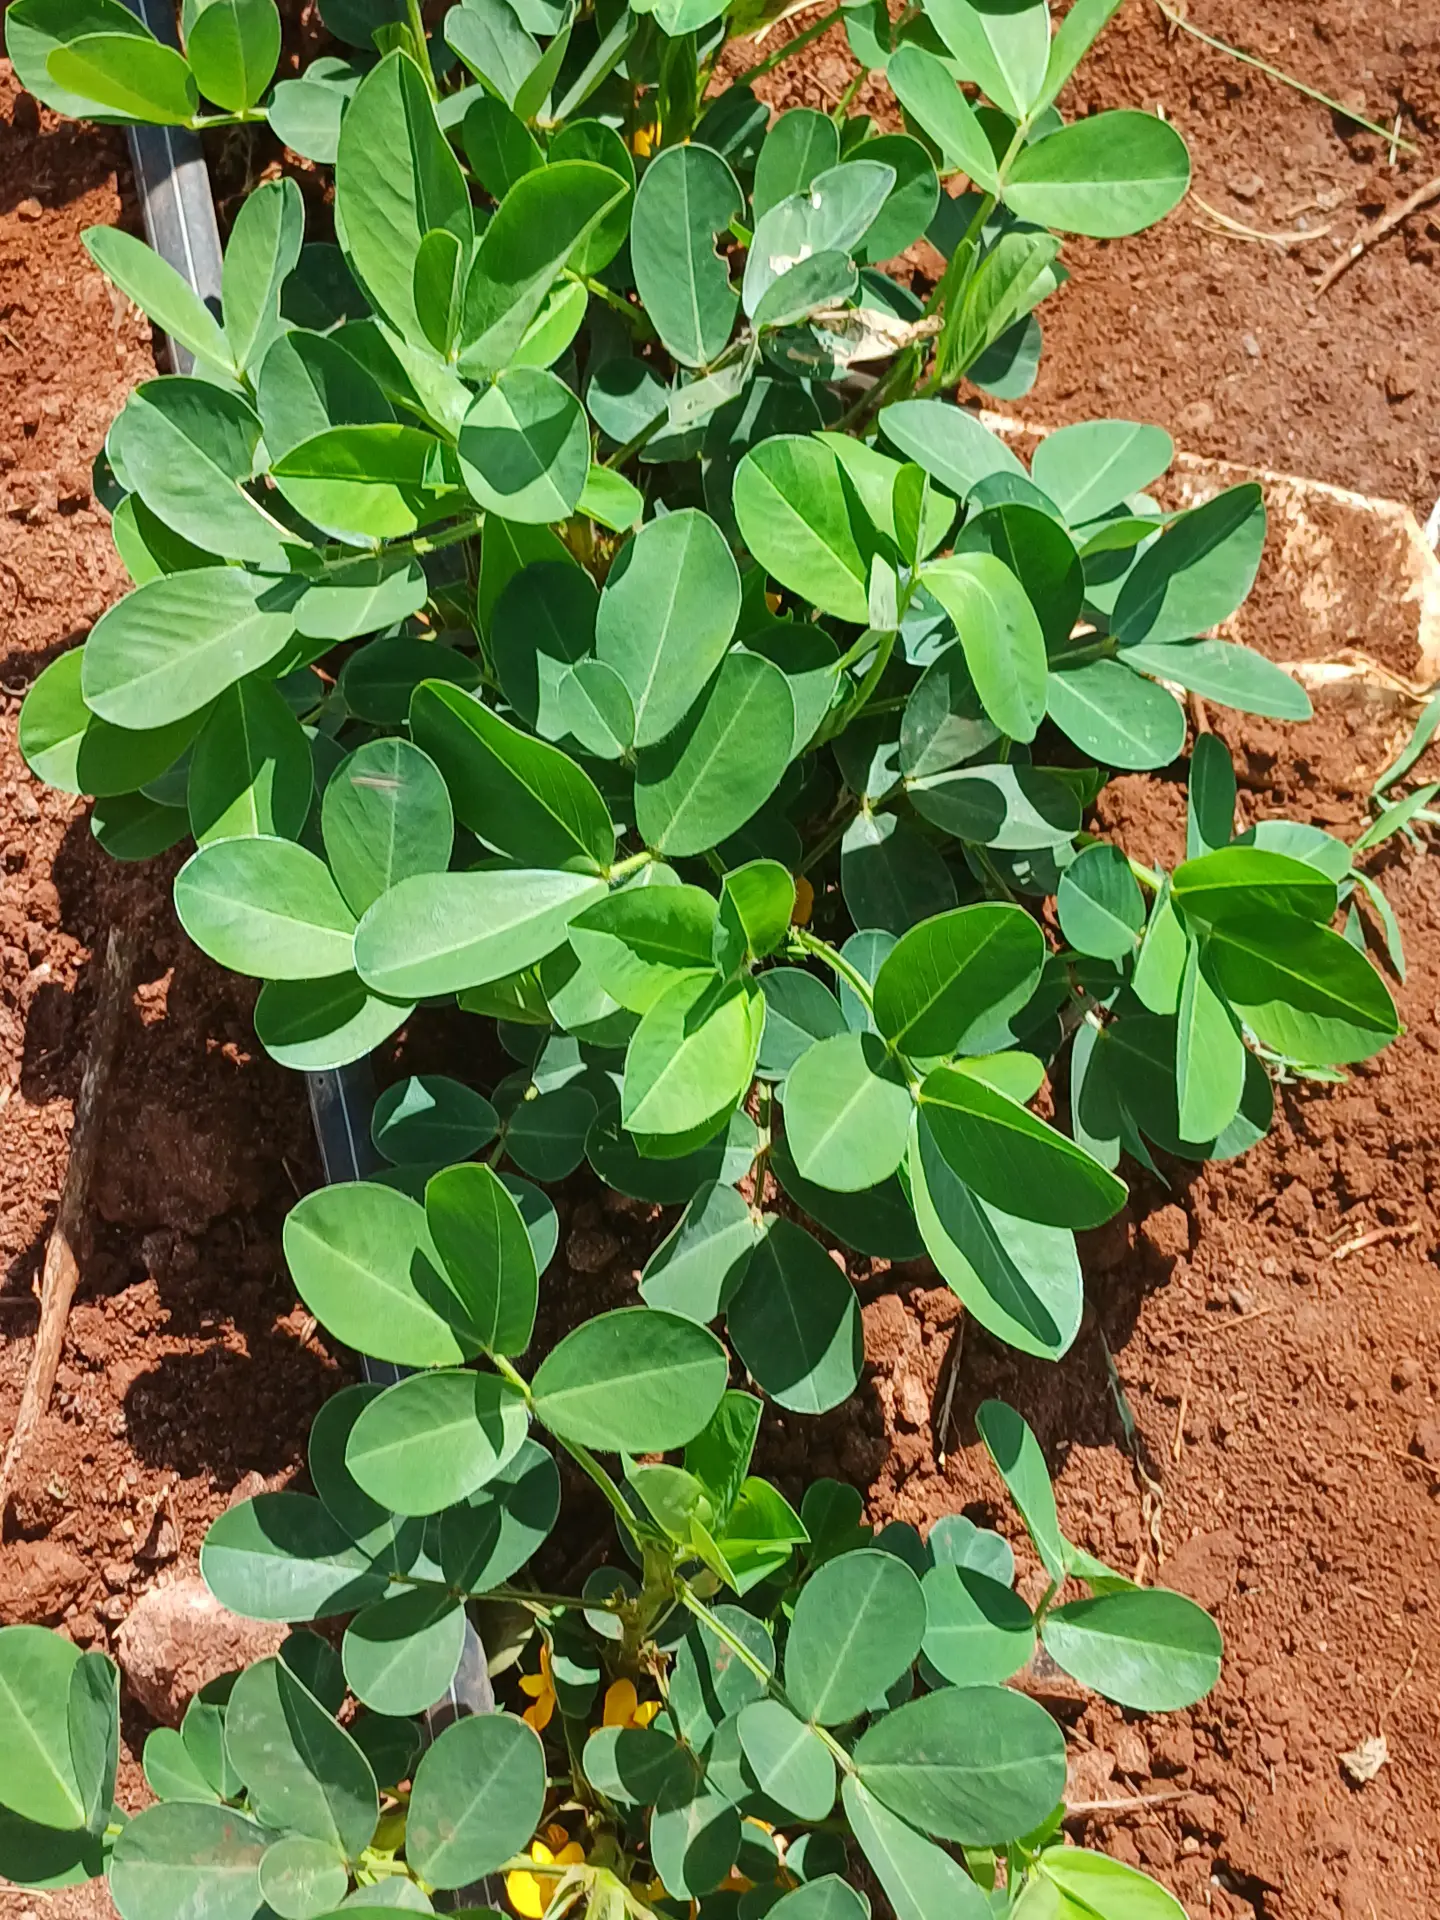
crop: groundnut
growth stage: flowering
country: Kenya
